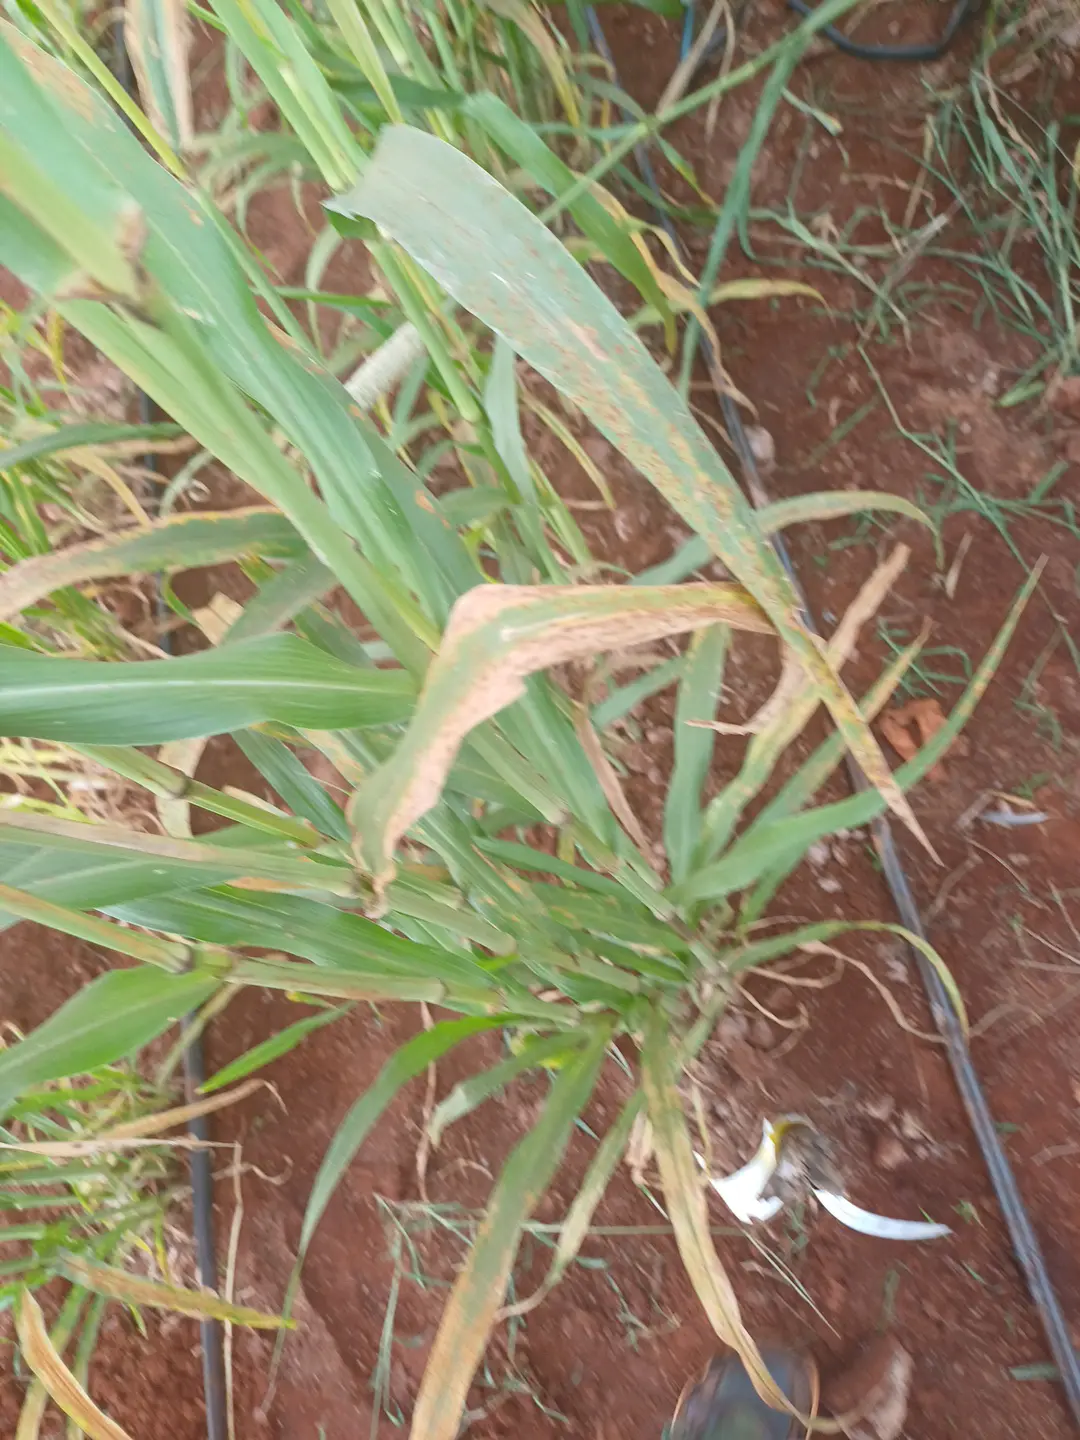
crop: pearl millet
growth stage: filling grain
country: Kenya
